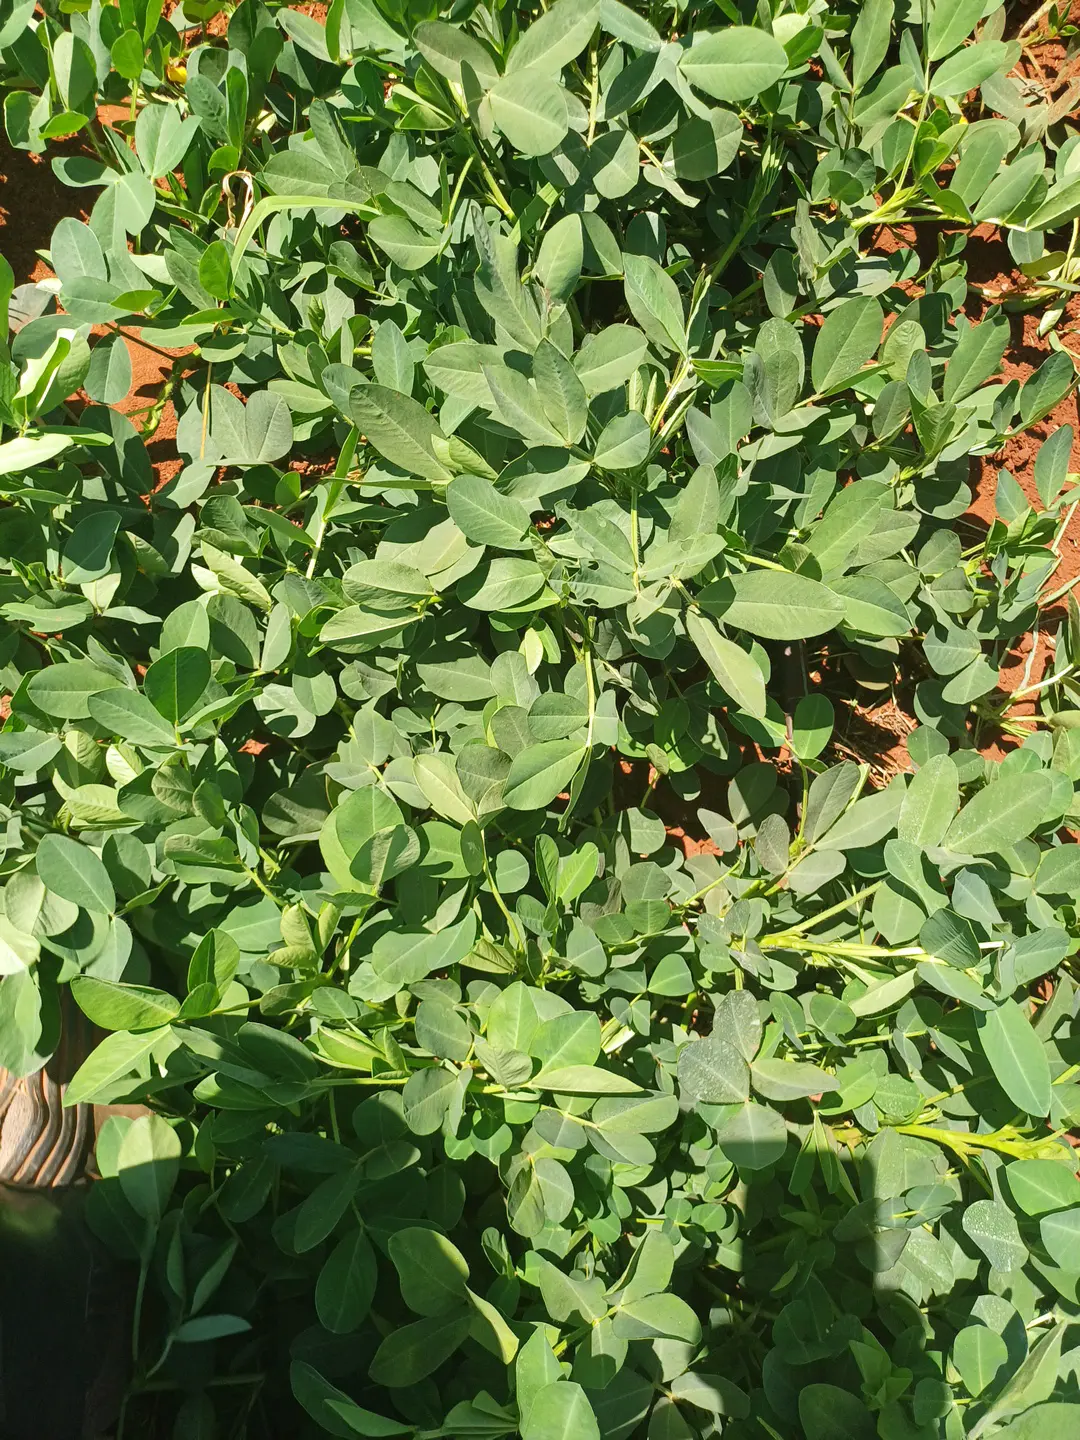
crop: groundnut
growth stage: flowering
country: Kenya
